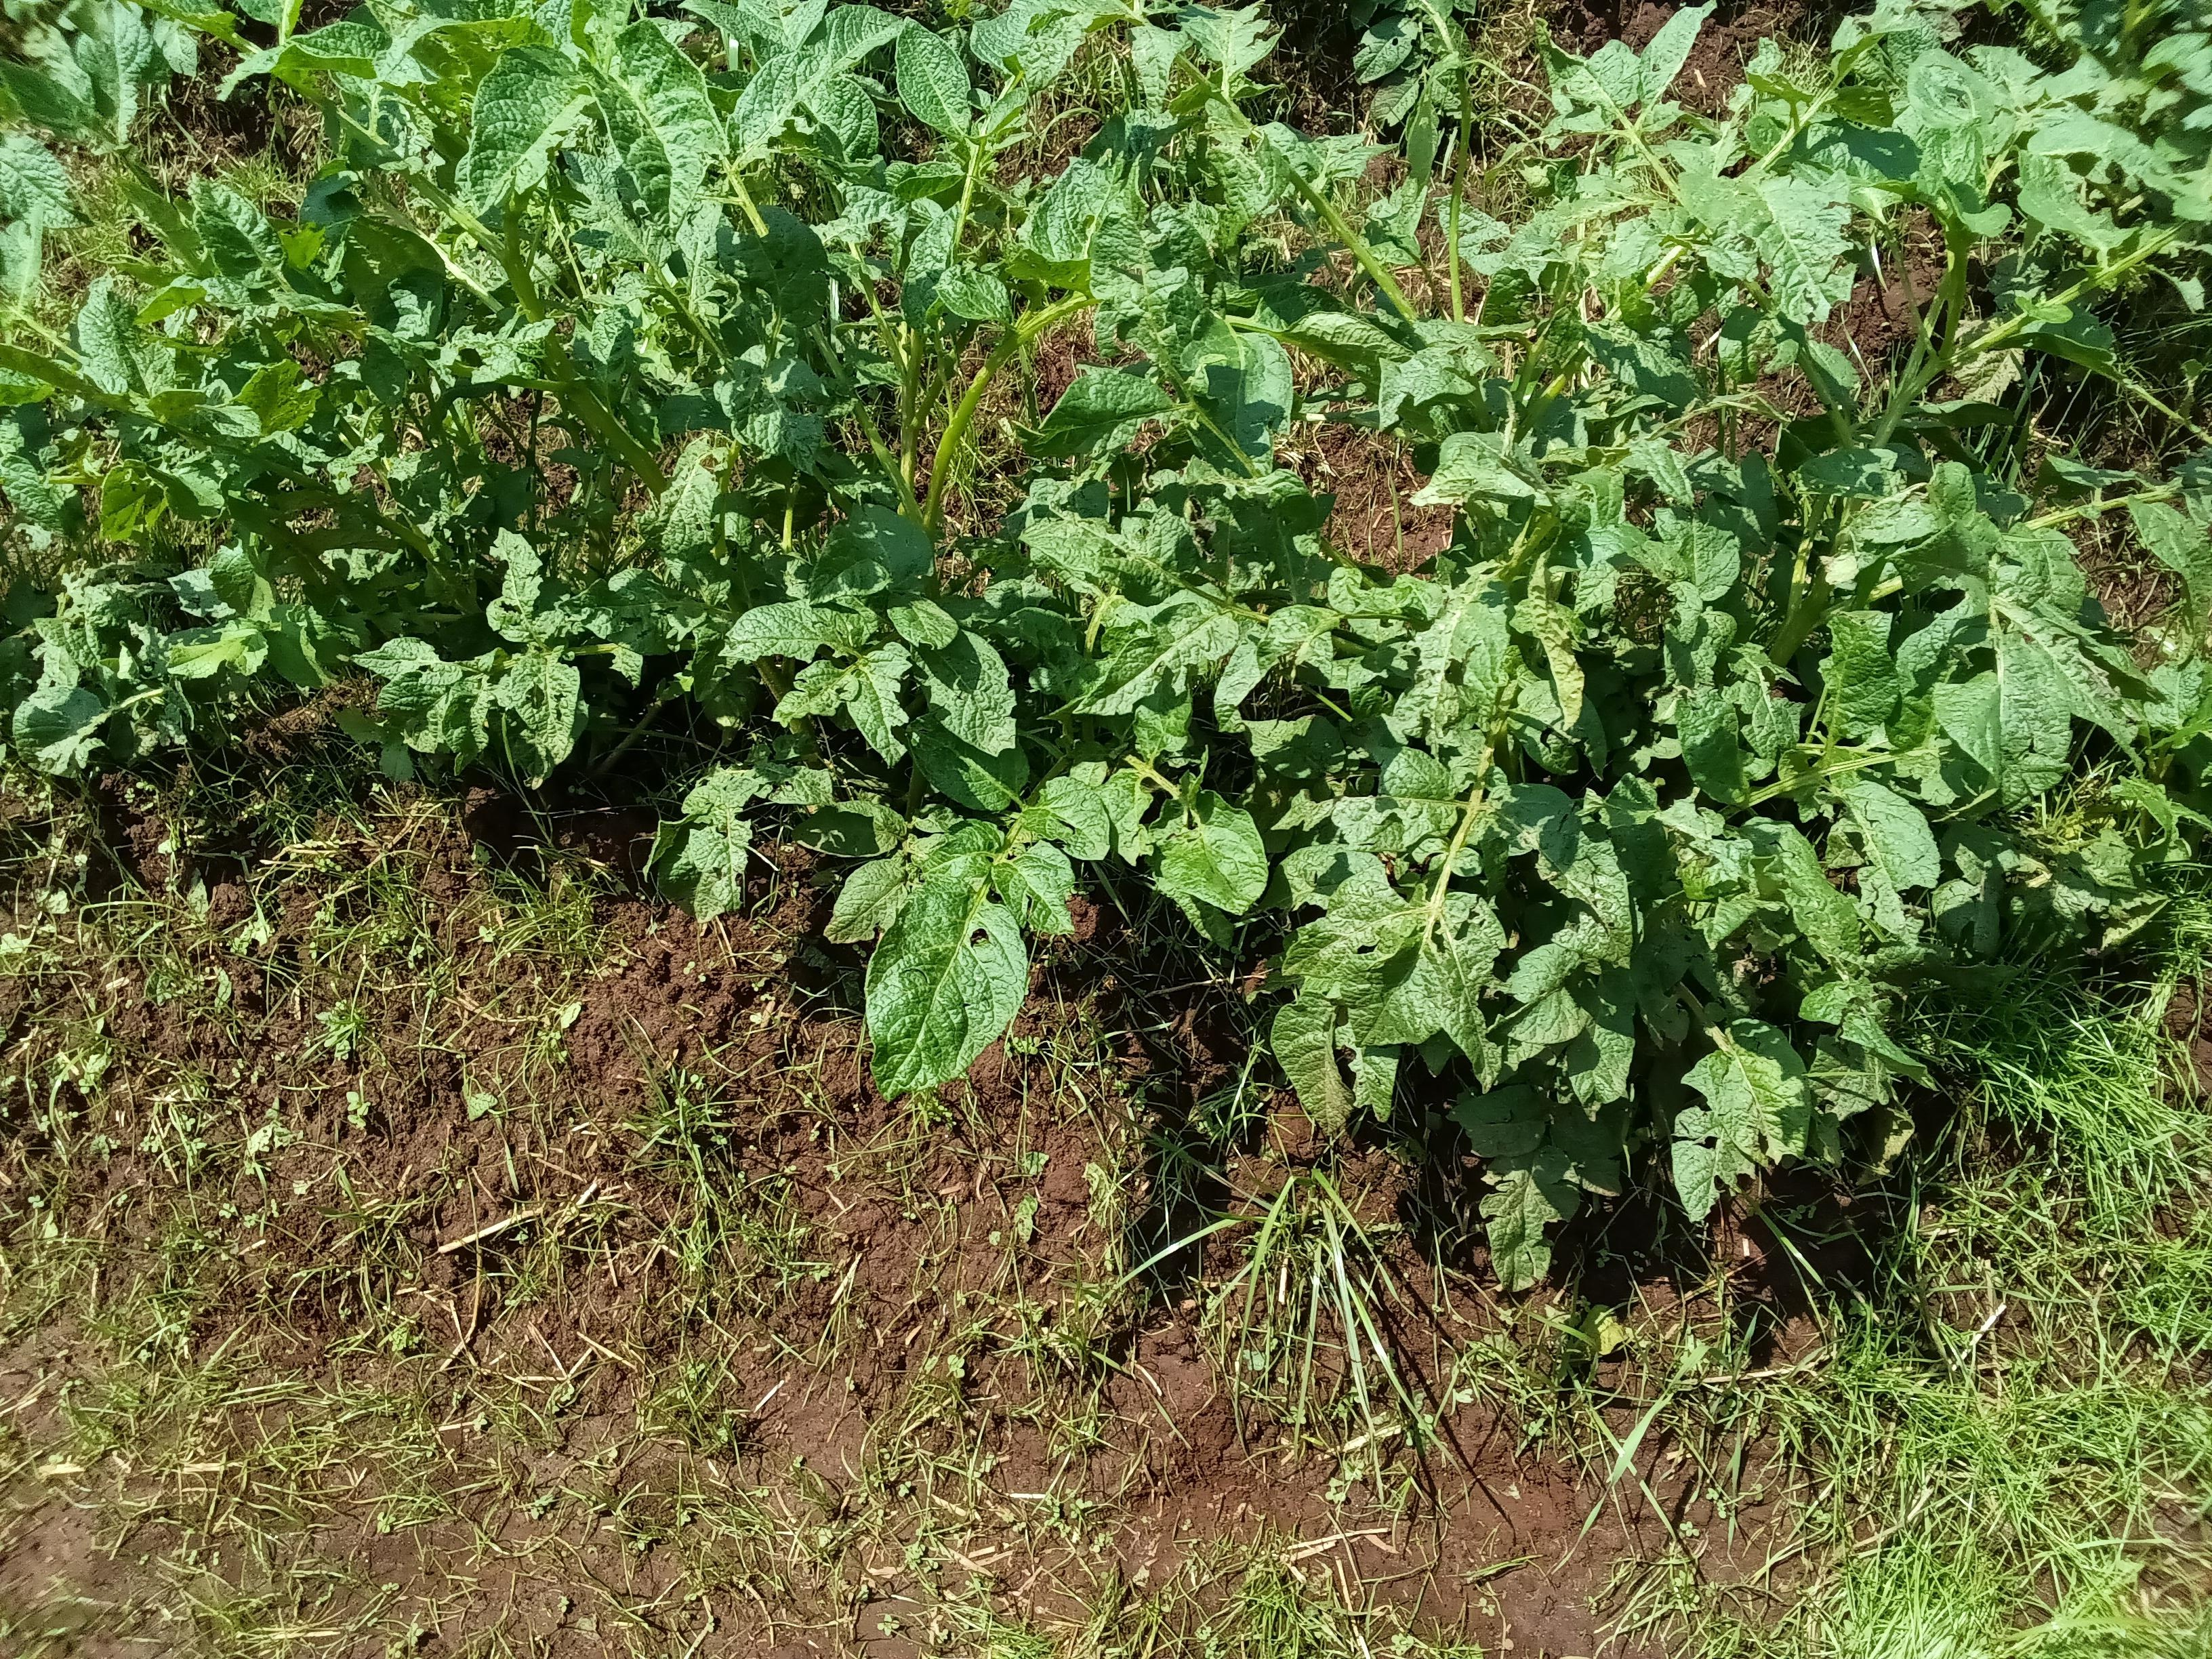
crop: potato
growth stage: vegetative
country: Kenya
